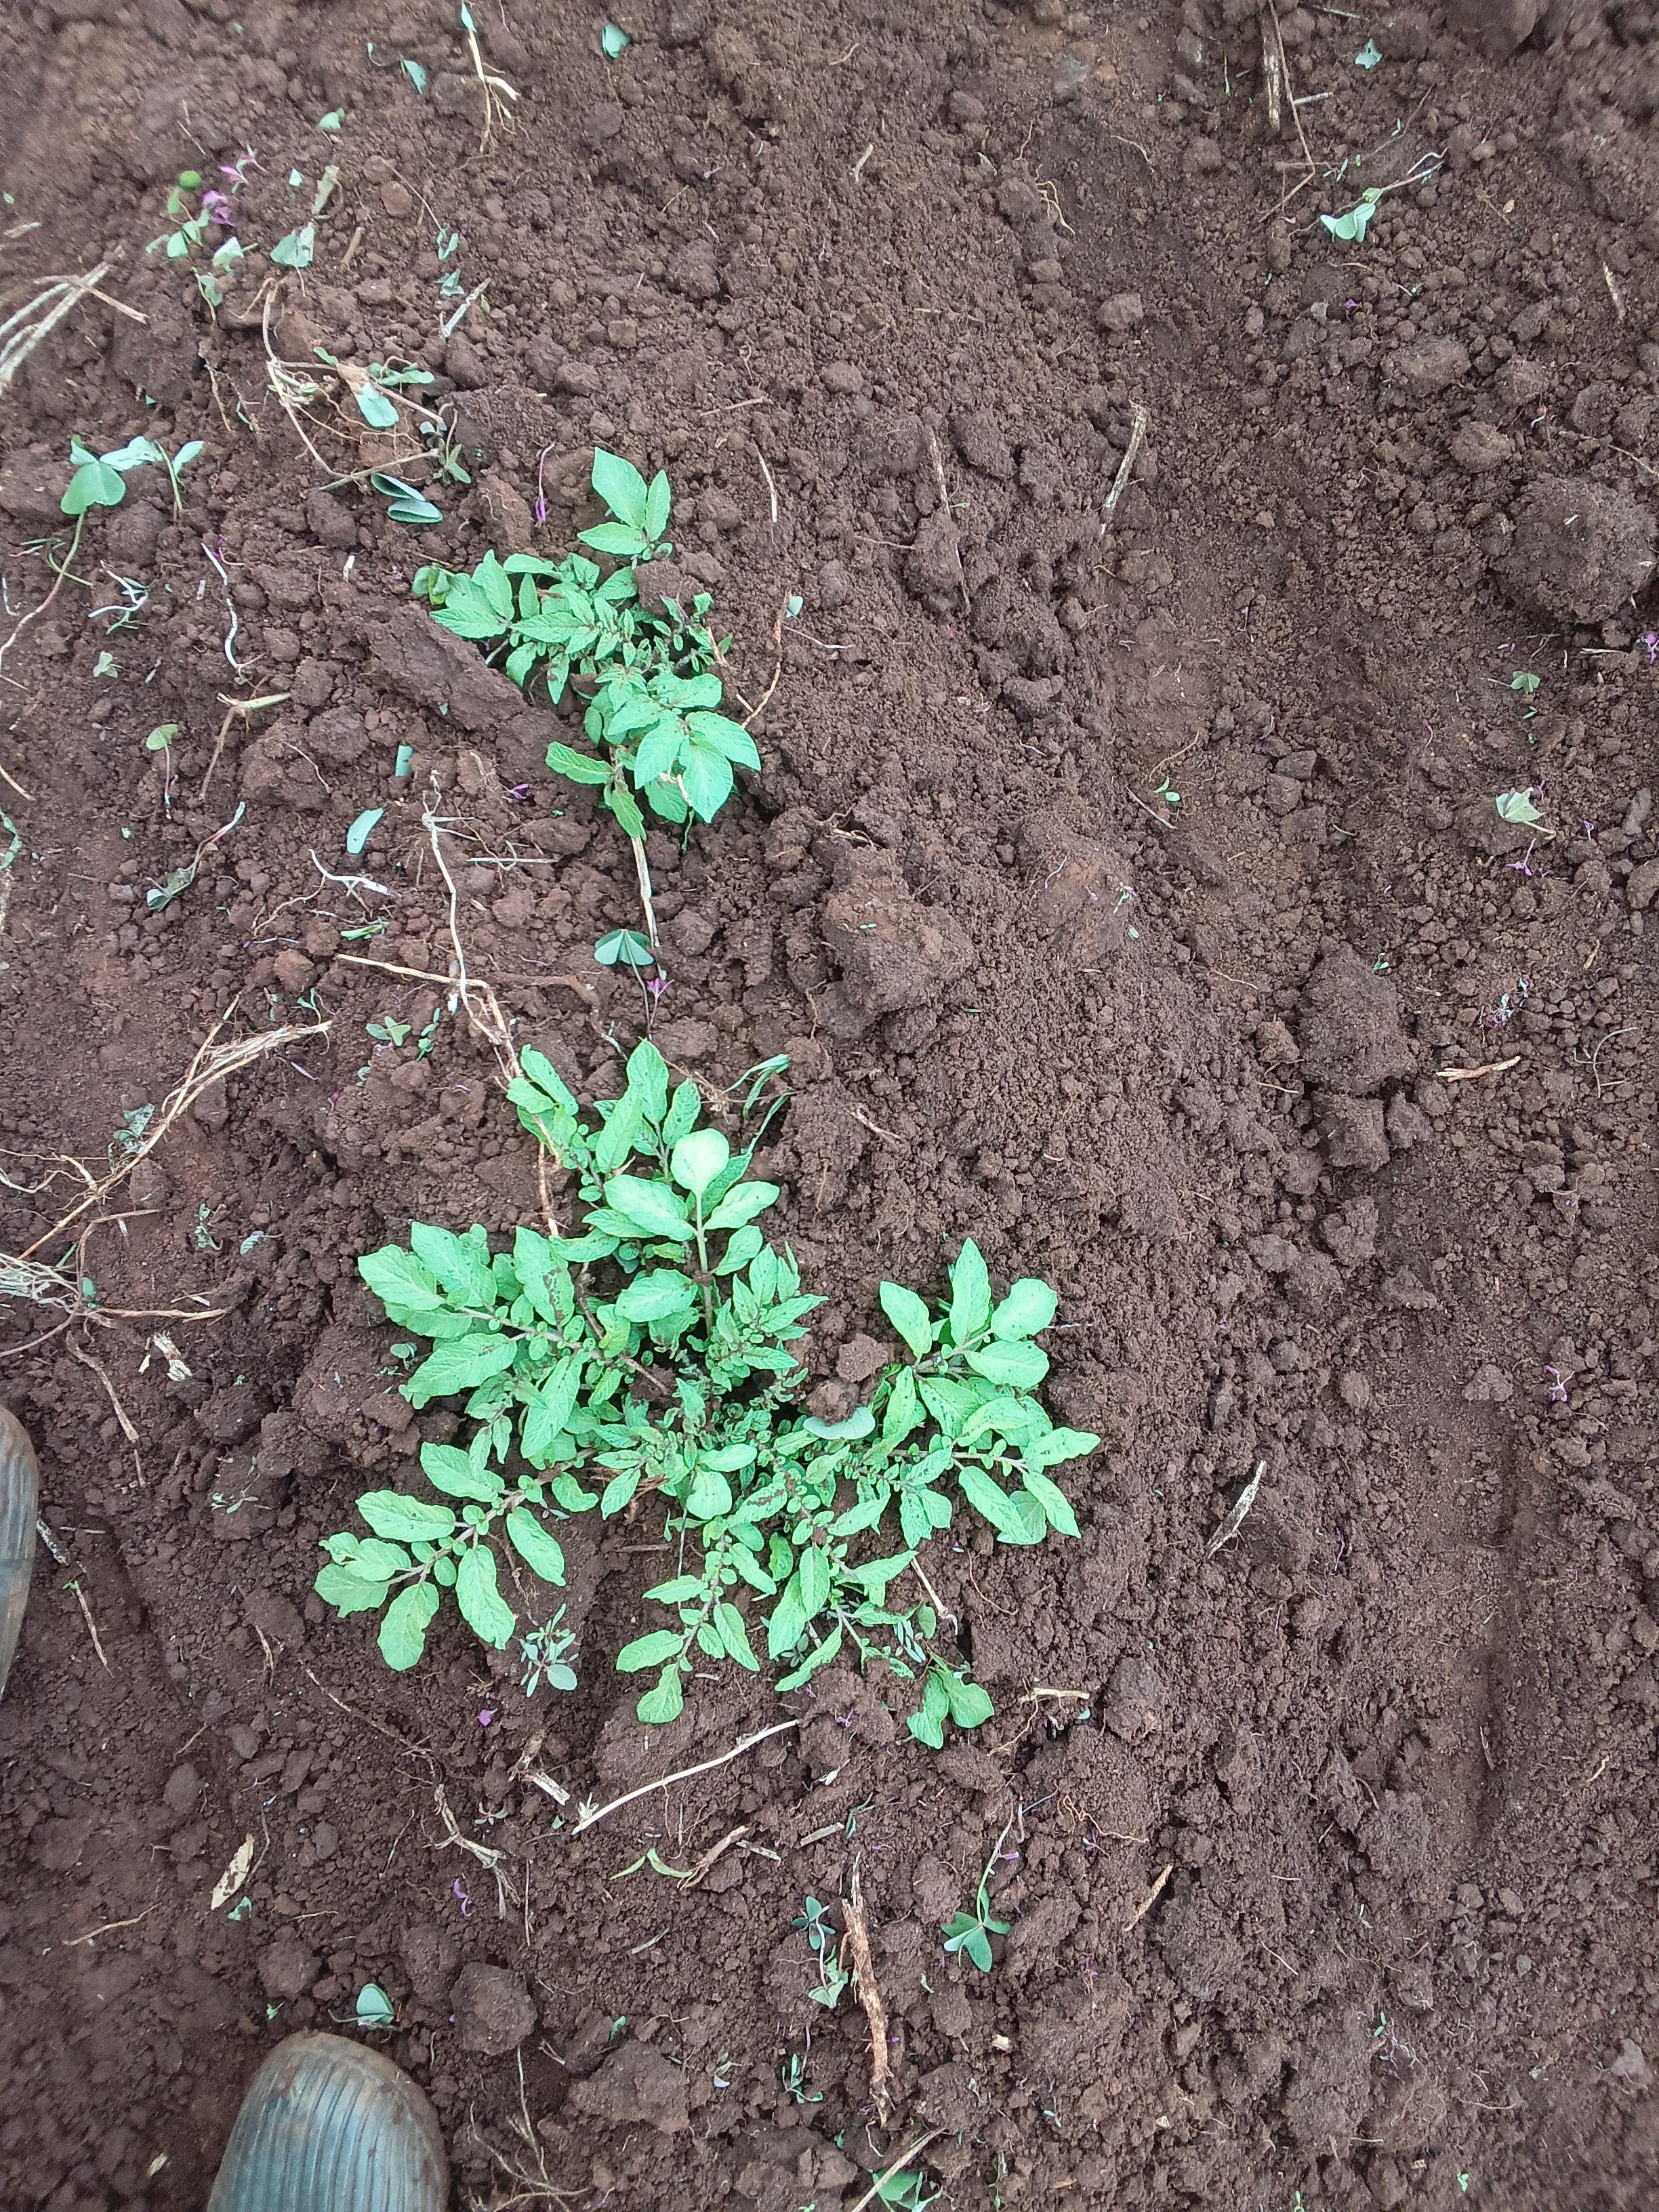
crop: potato
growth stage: sprouting emergence
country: Kenya
